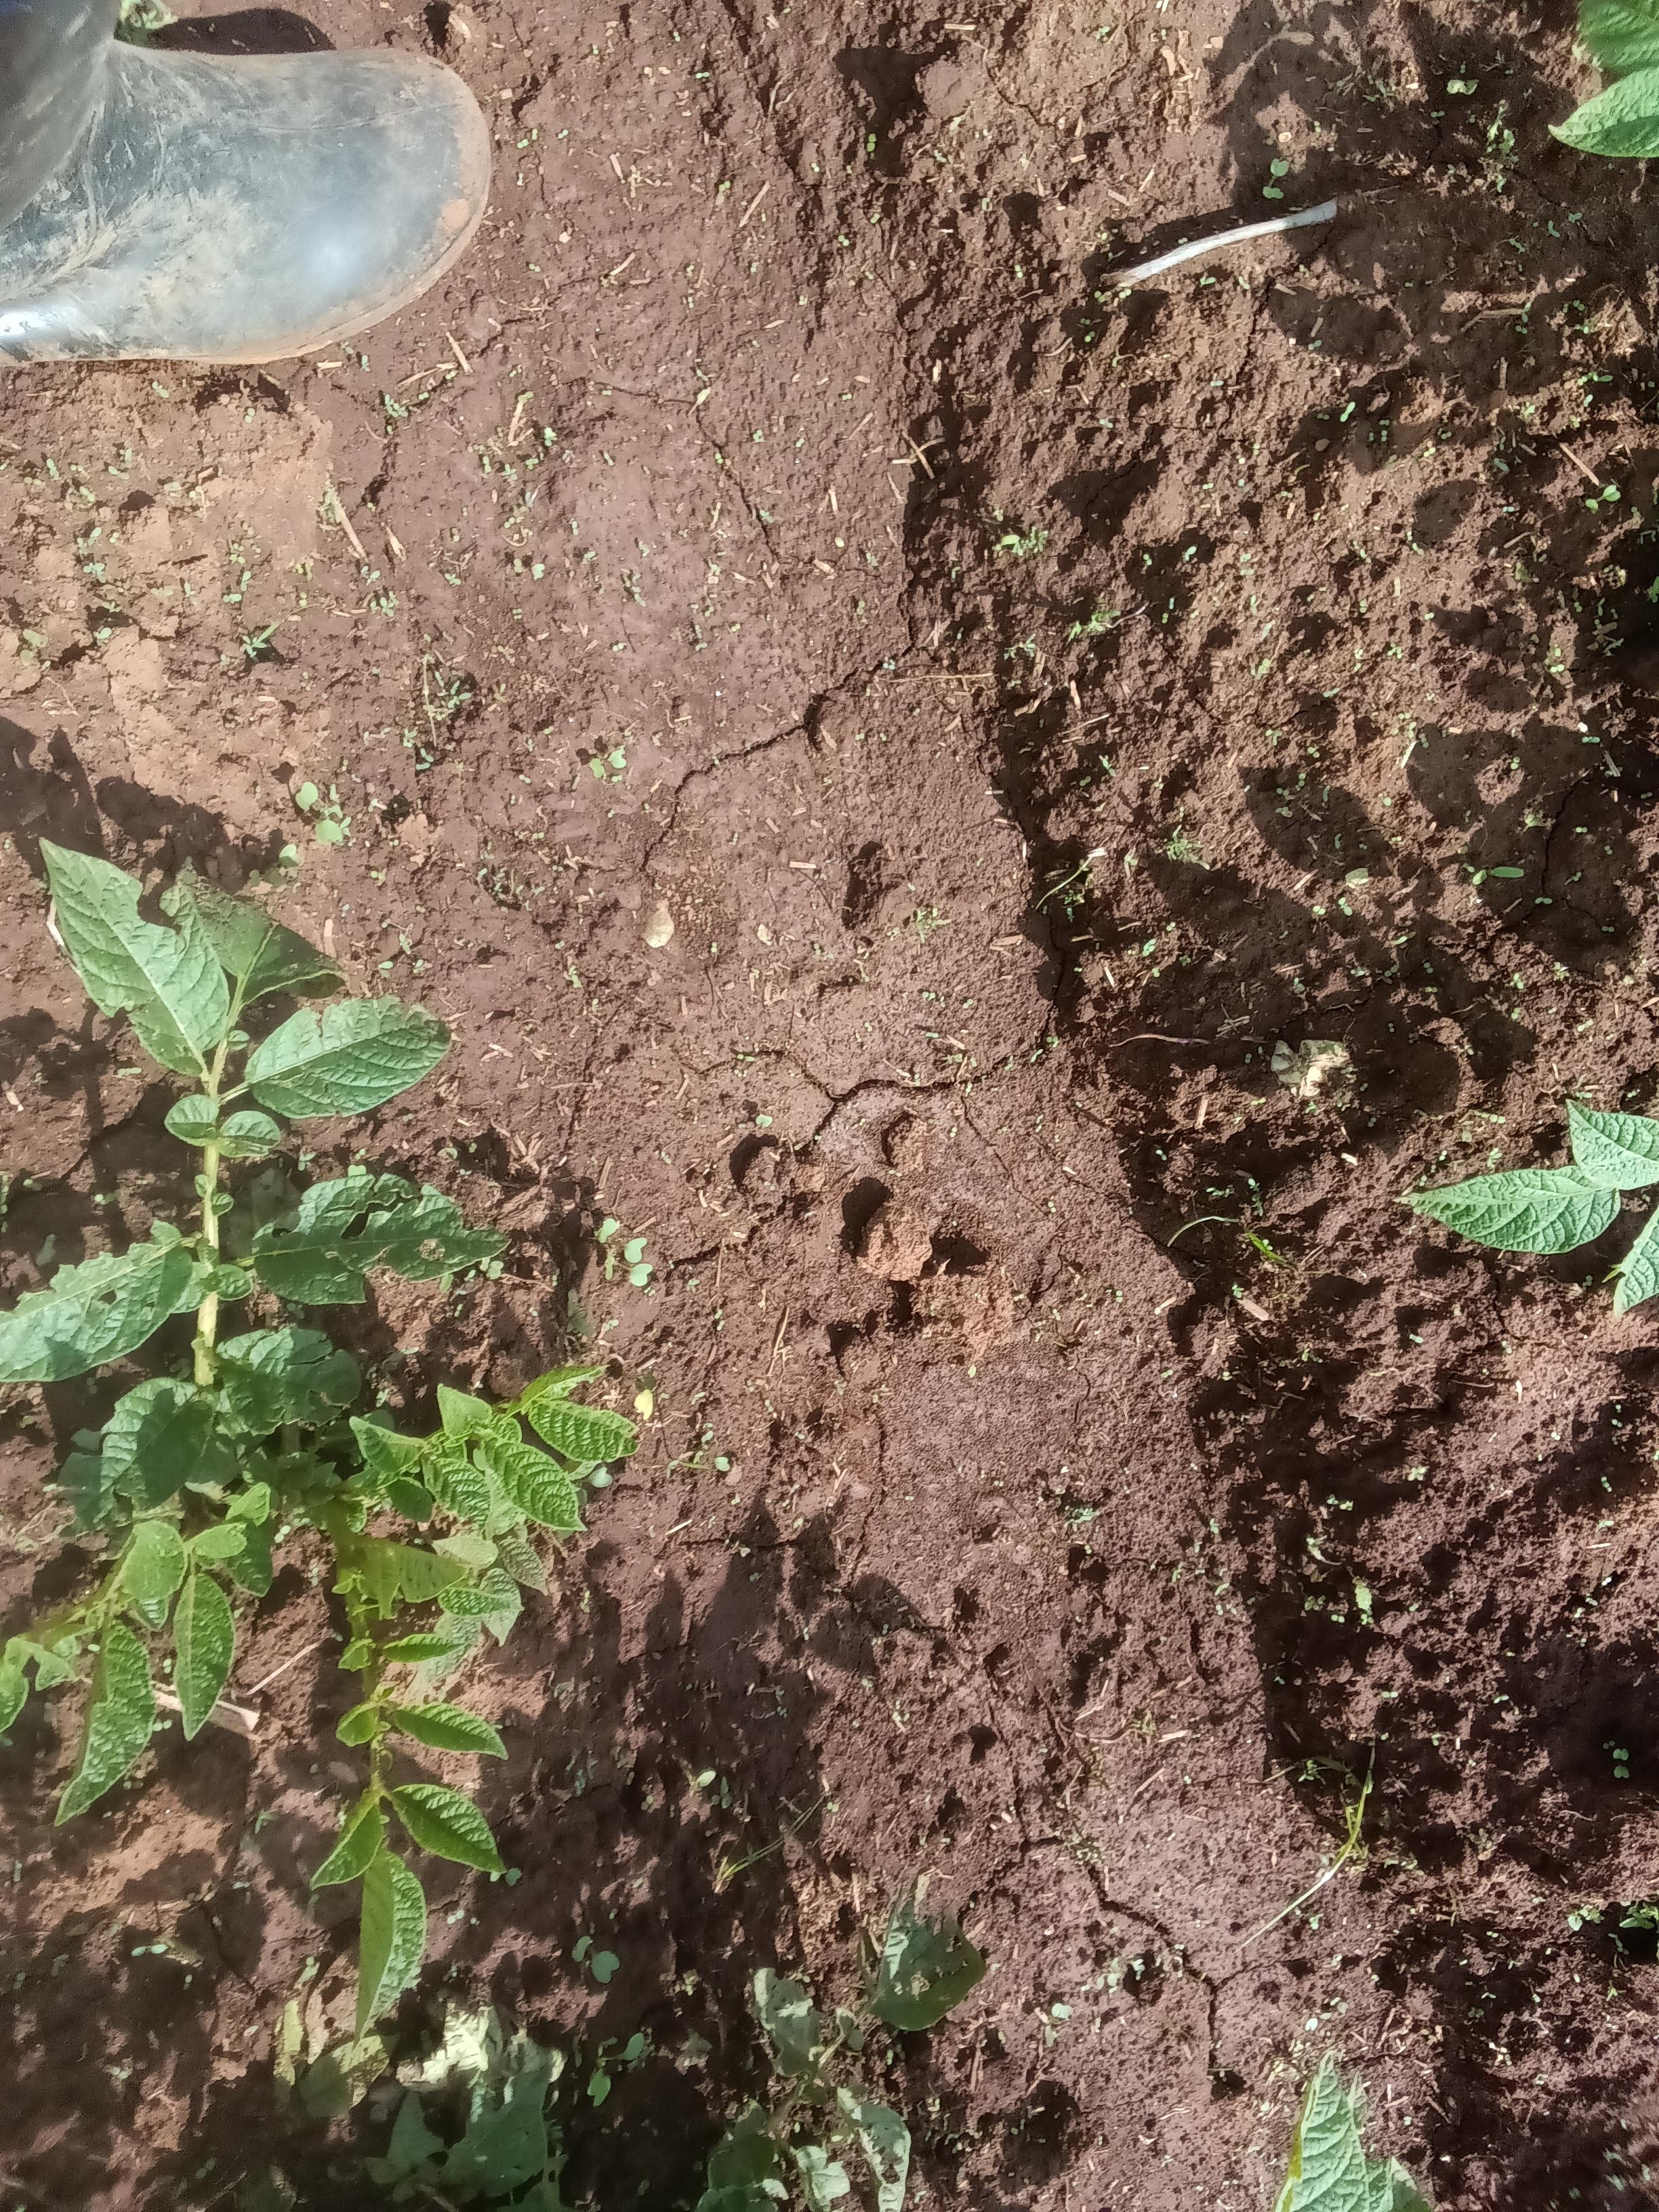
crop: potato
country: Kenya
